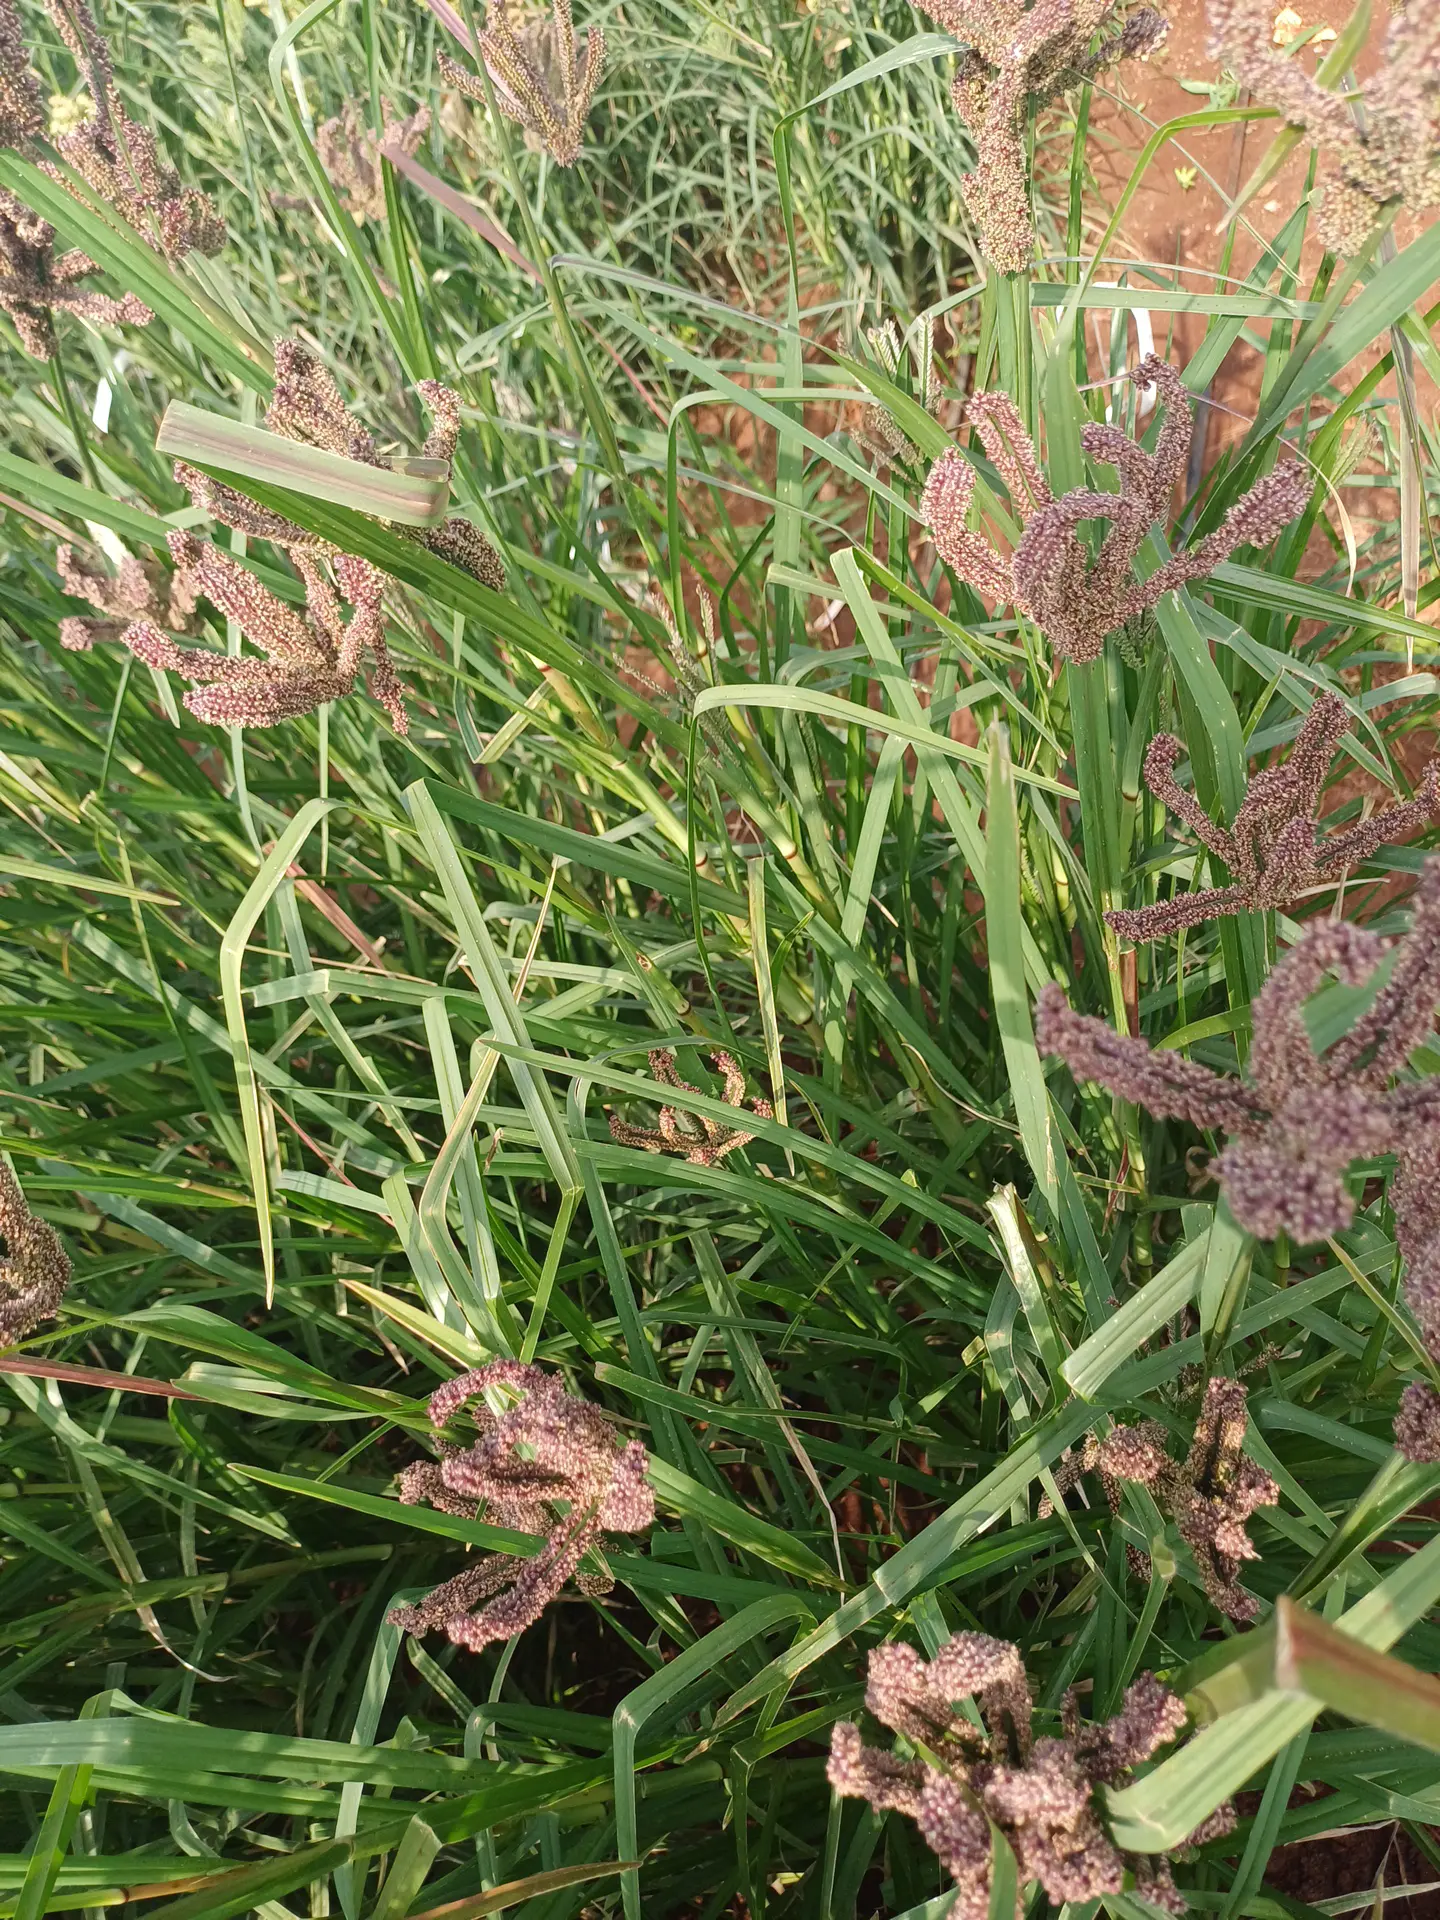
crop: finger millet
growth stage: filling grain
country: Kenya
